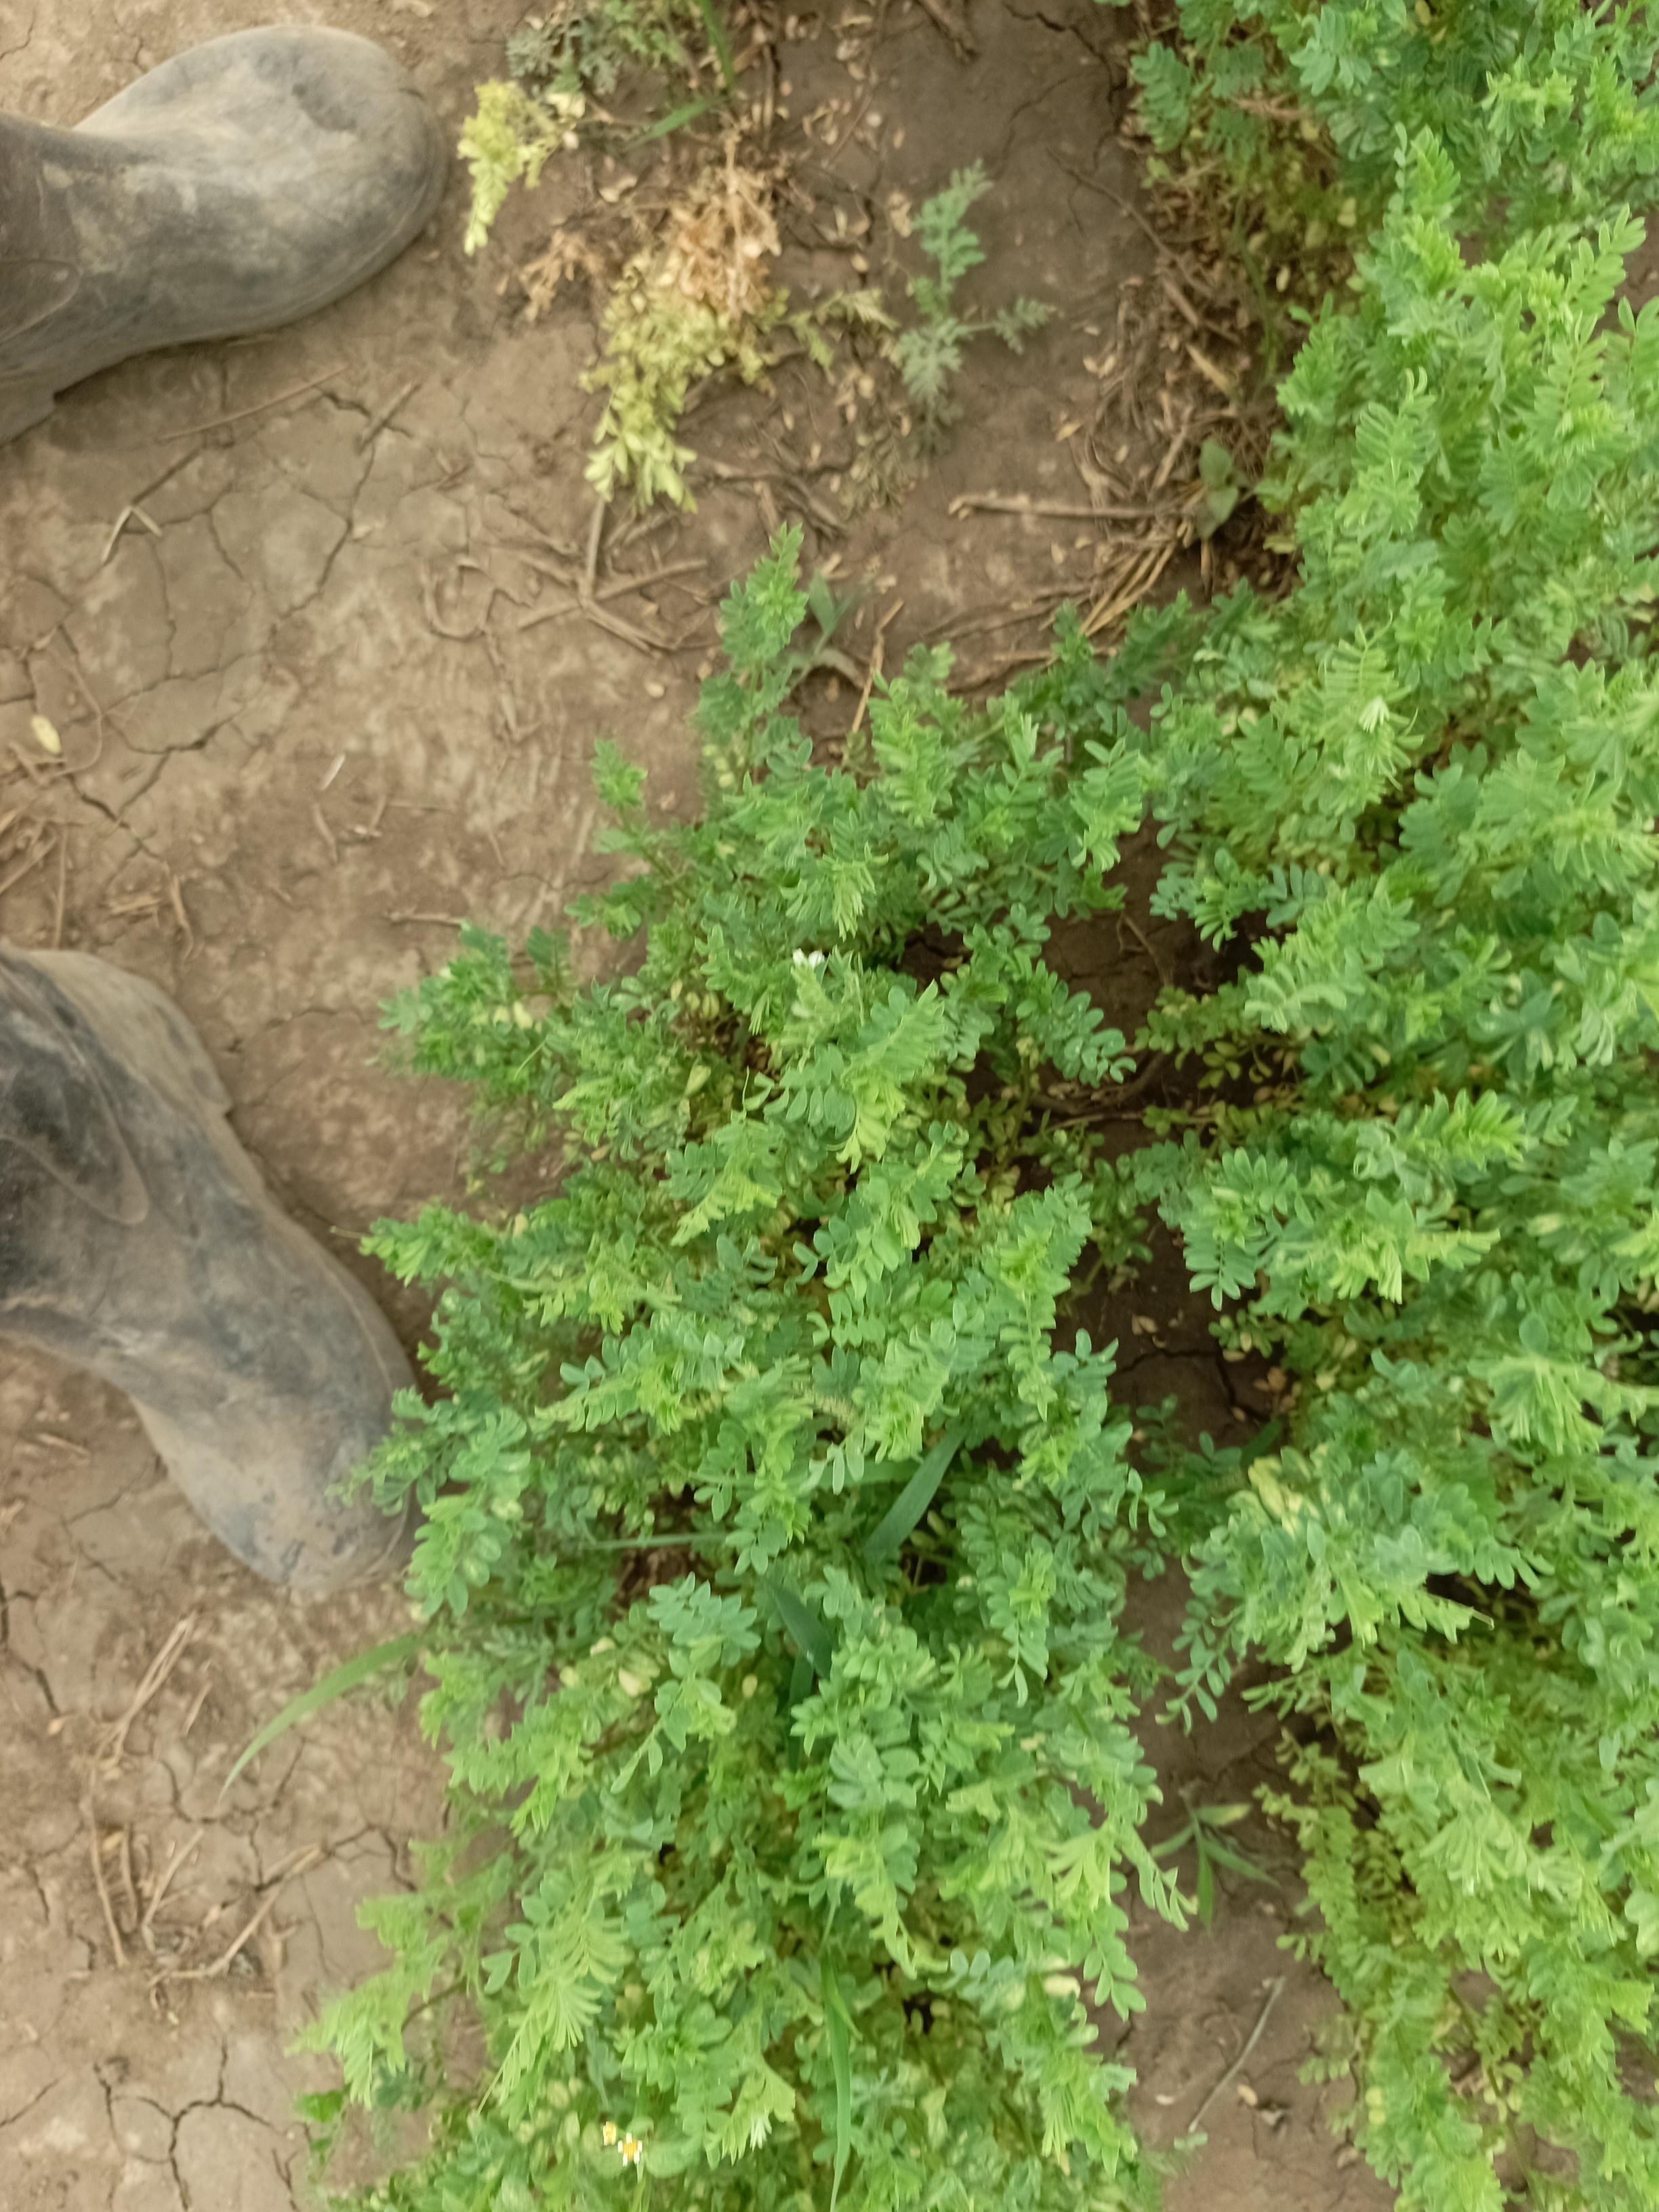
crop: lentil
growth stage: vegetative
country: Tanzania
